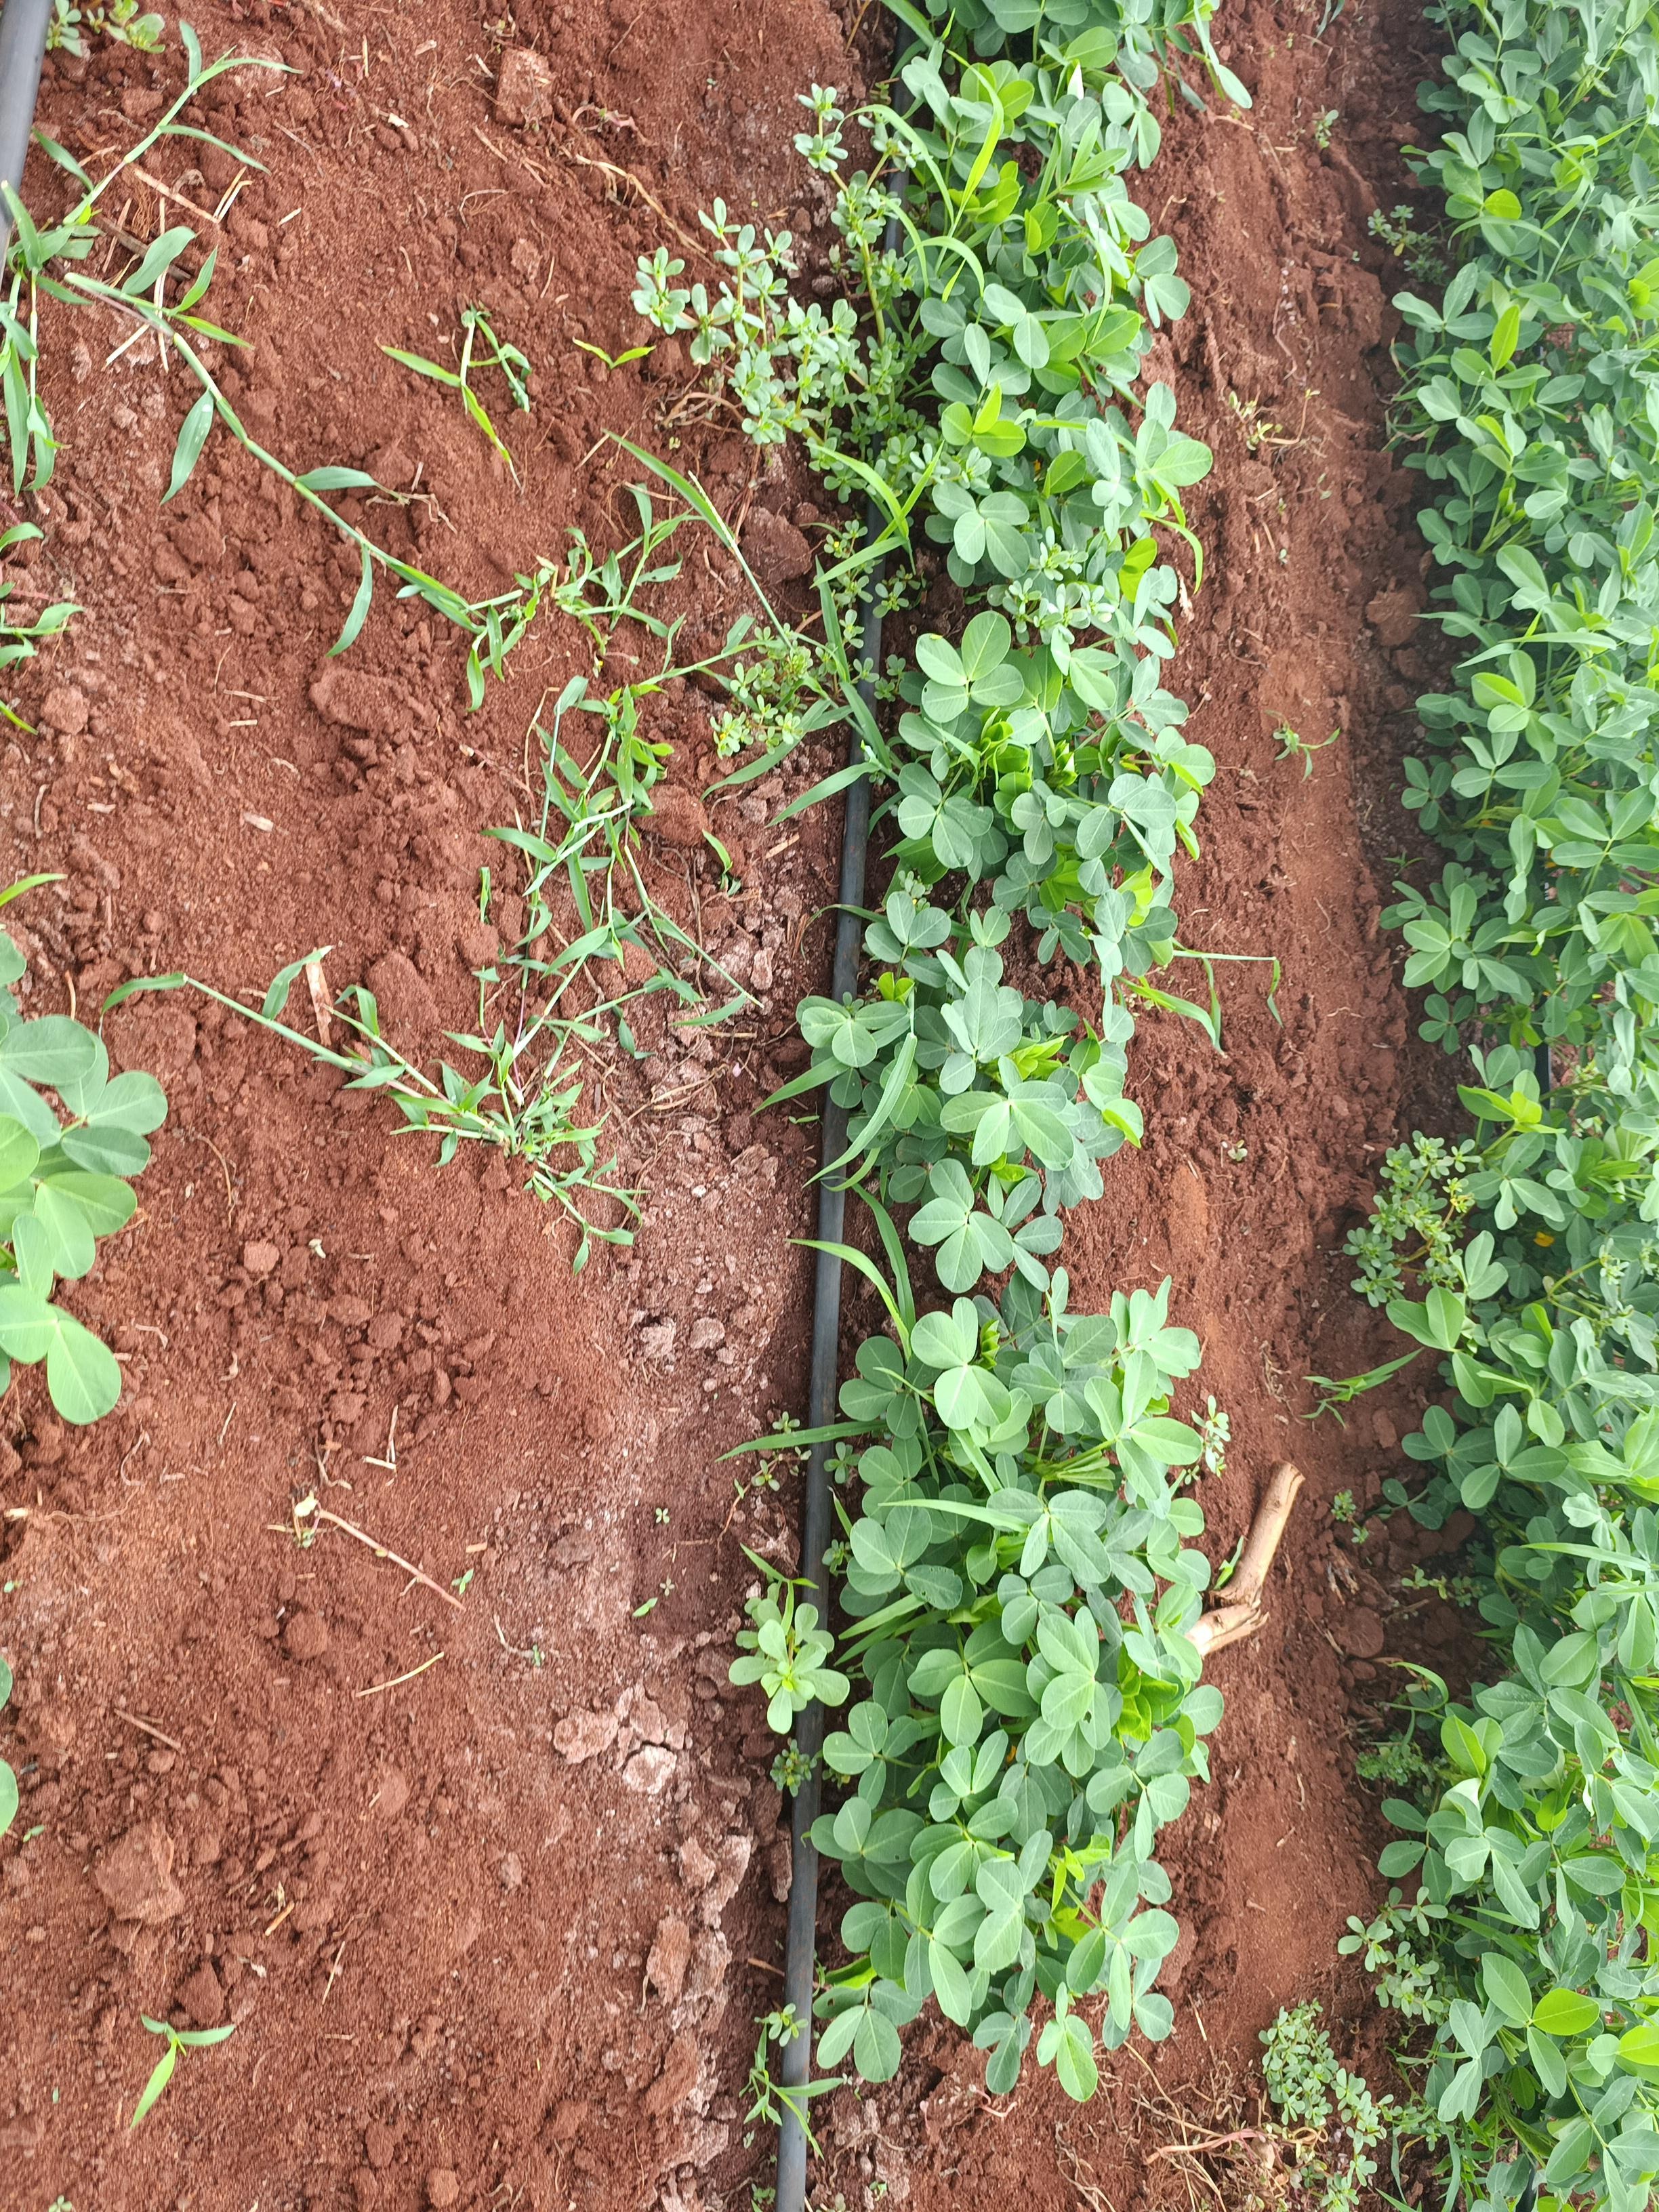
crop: groundnut
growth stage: flowering
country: Kenya
